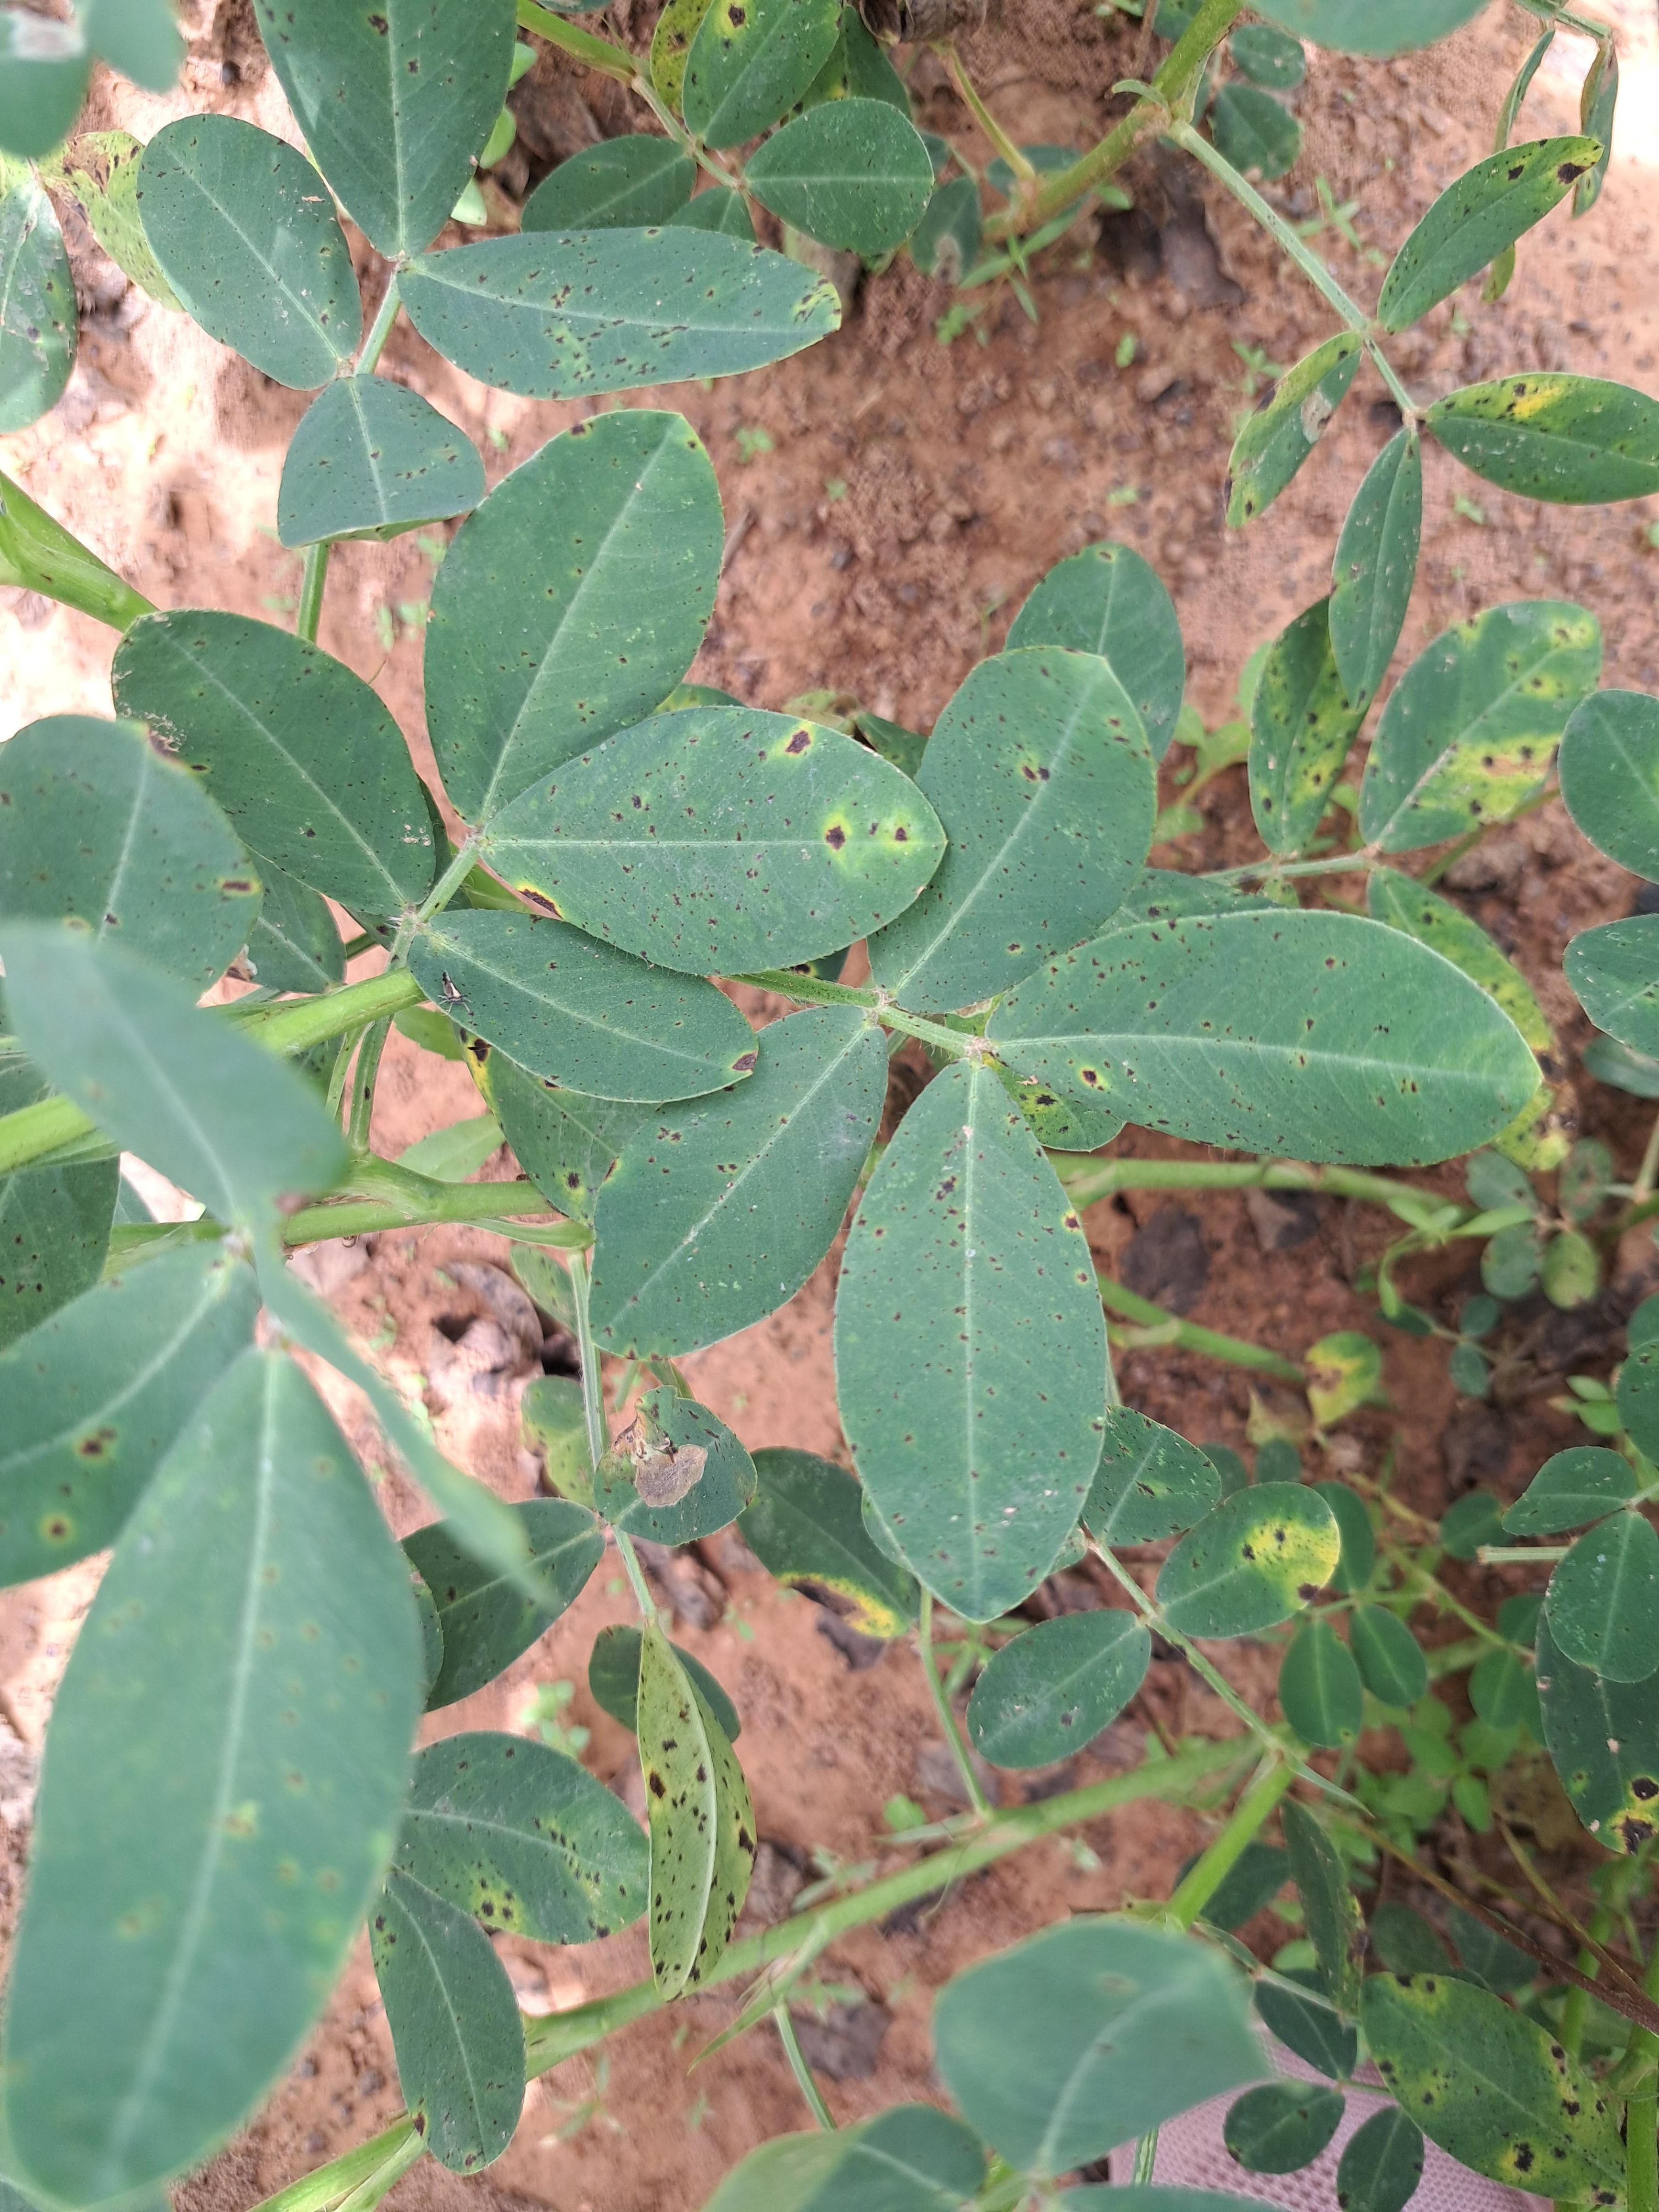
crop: groundnut
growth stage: development pod
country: Ghana
